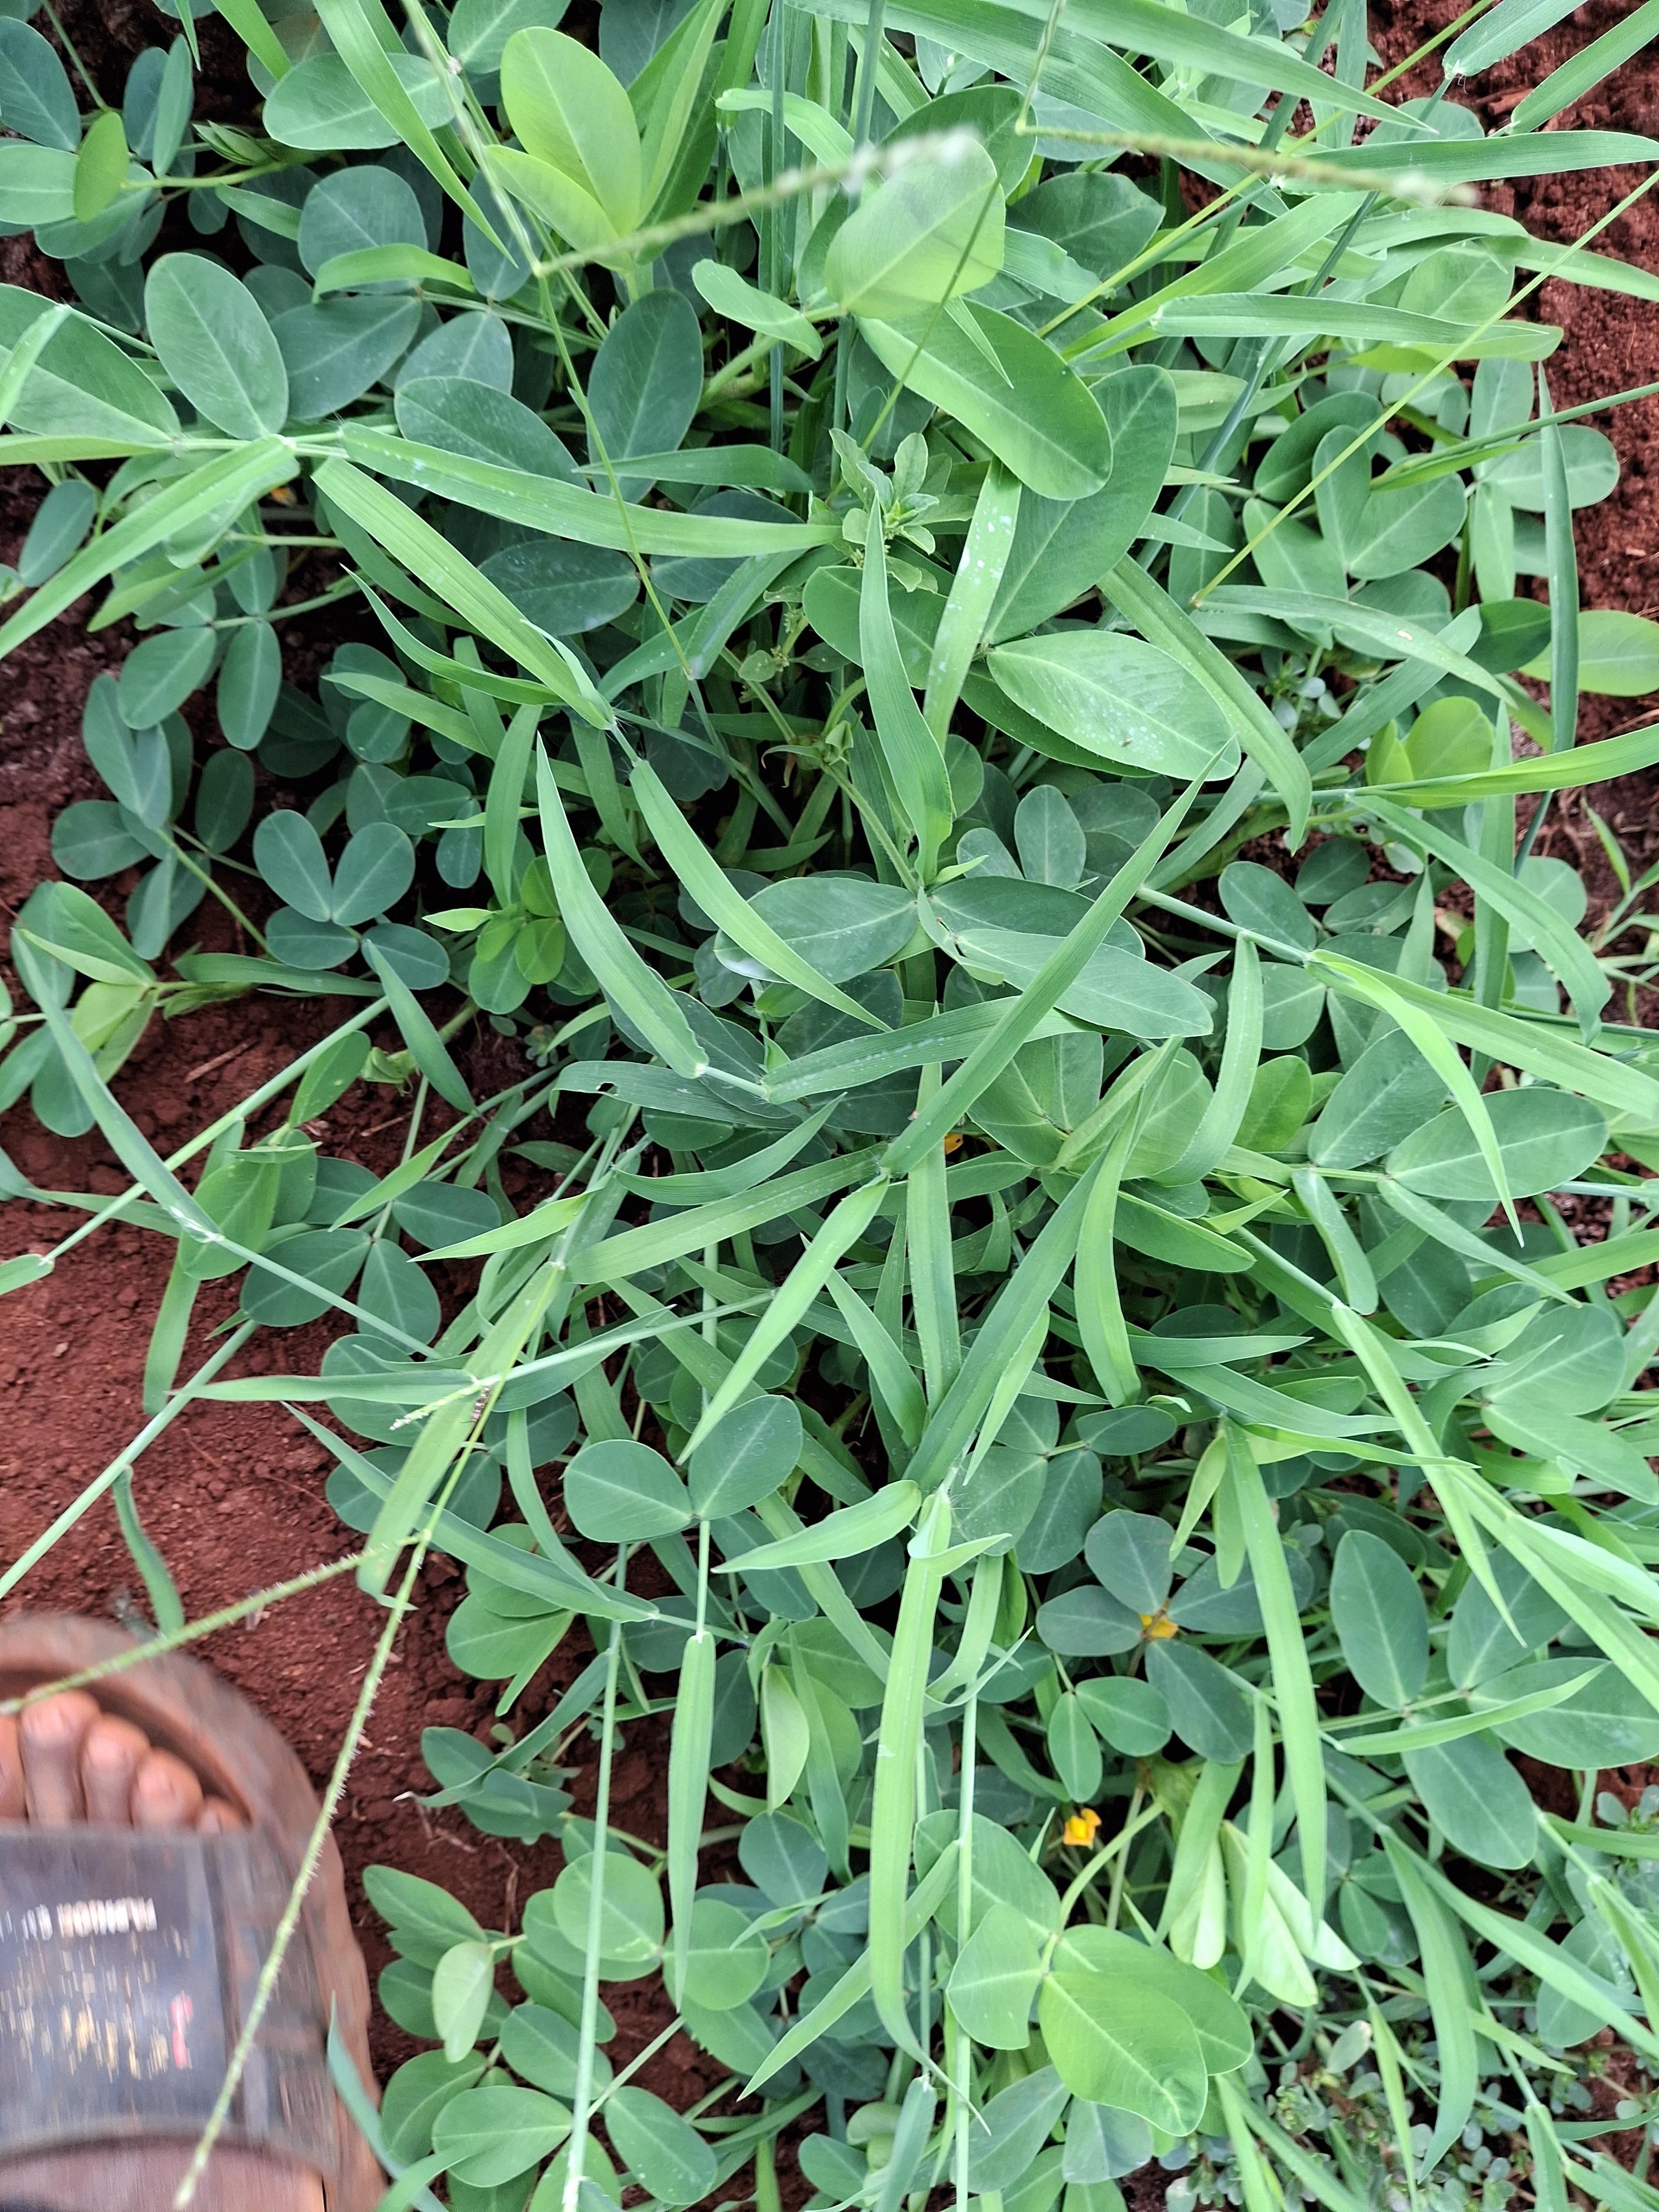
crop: groundnut
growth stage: flowering
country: Kenya
